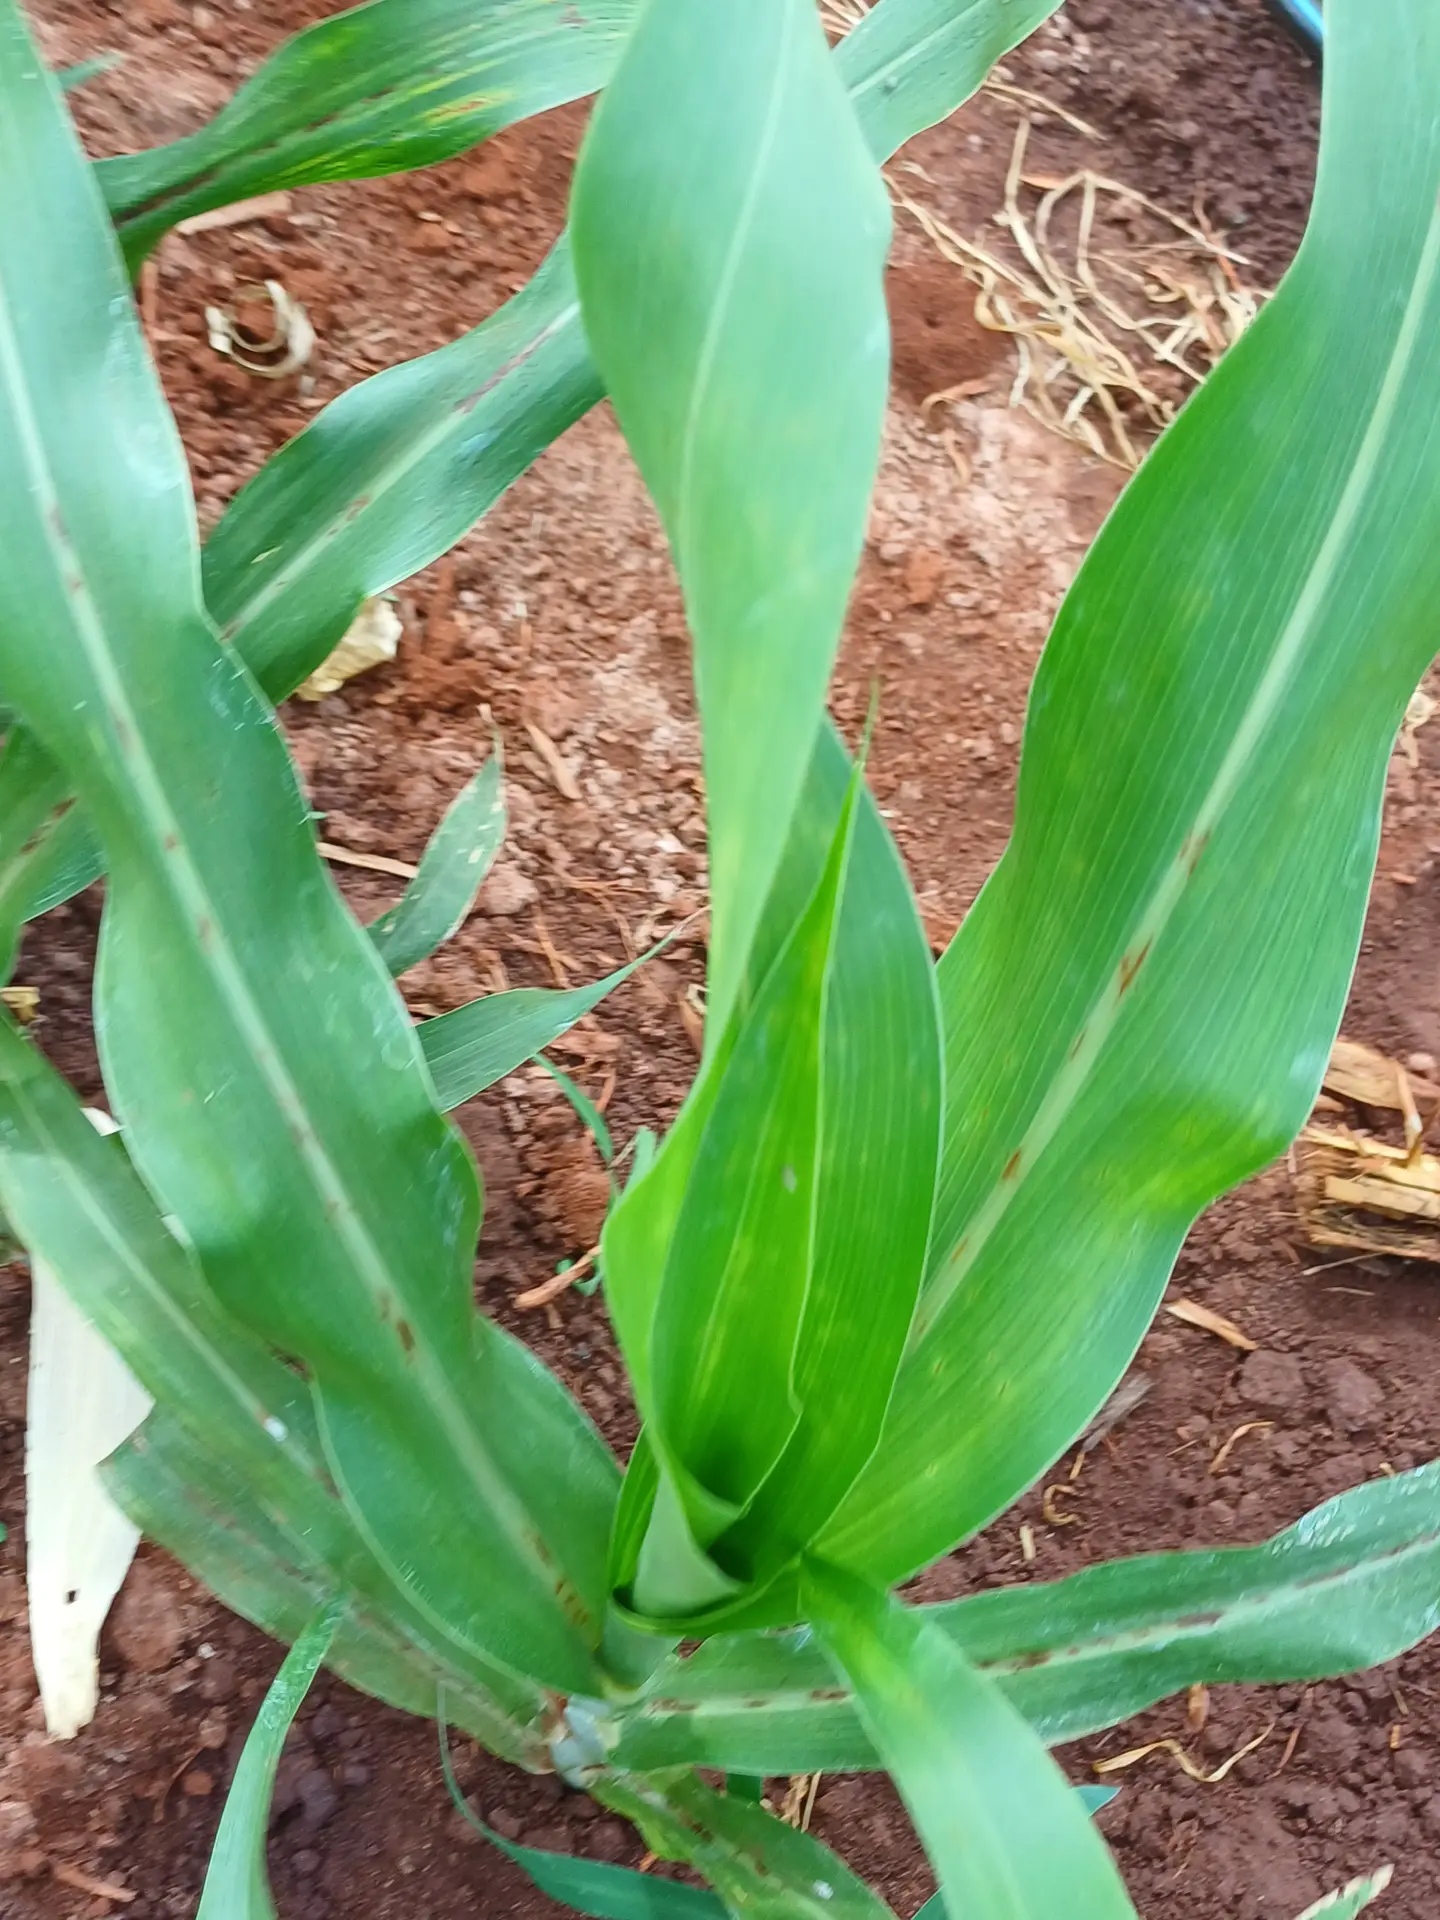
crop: sorghum
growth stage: vegetative
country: Kenya
